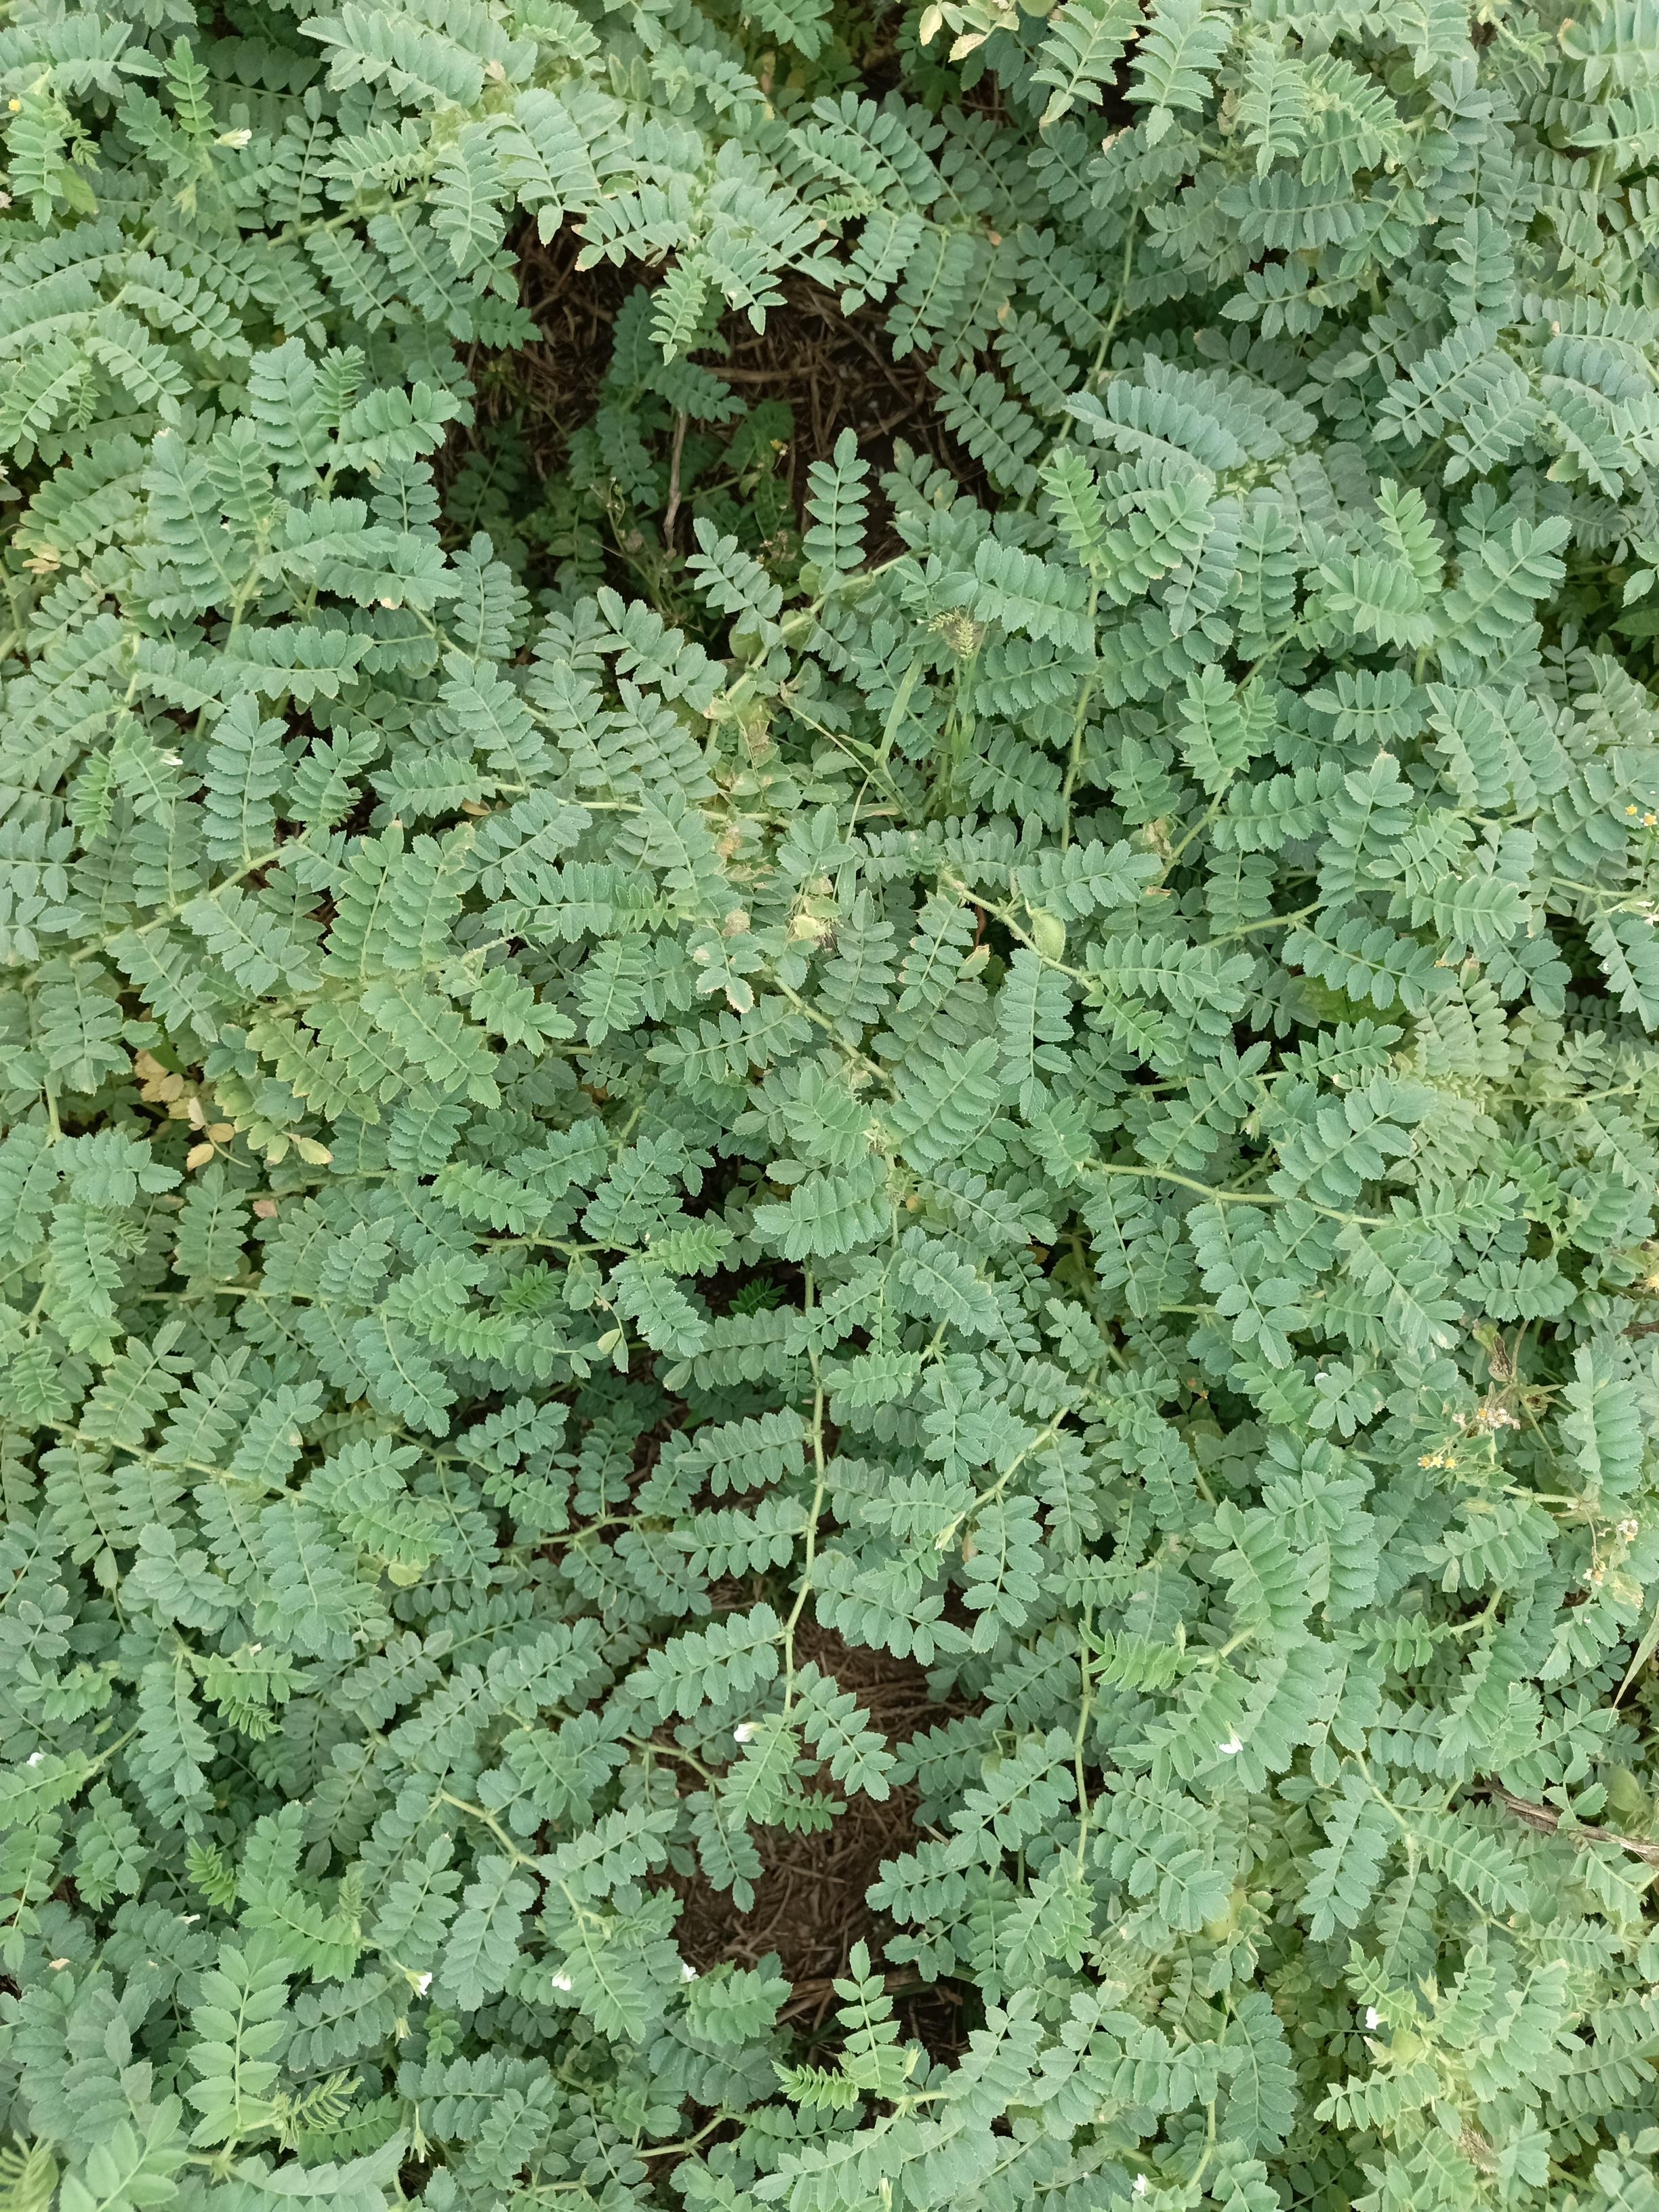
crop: chickpea
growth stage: development pod
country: Tanzania
